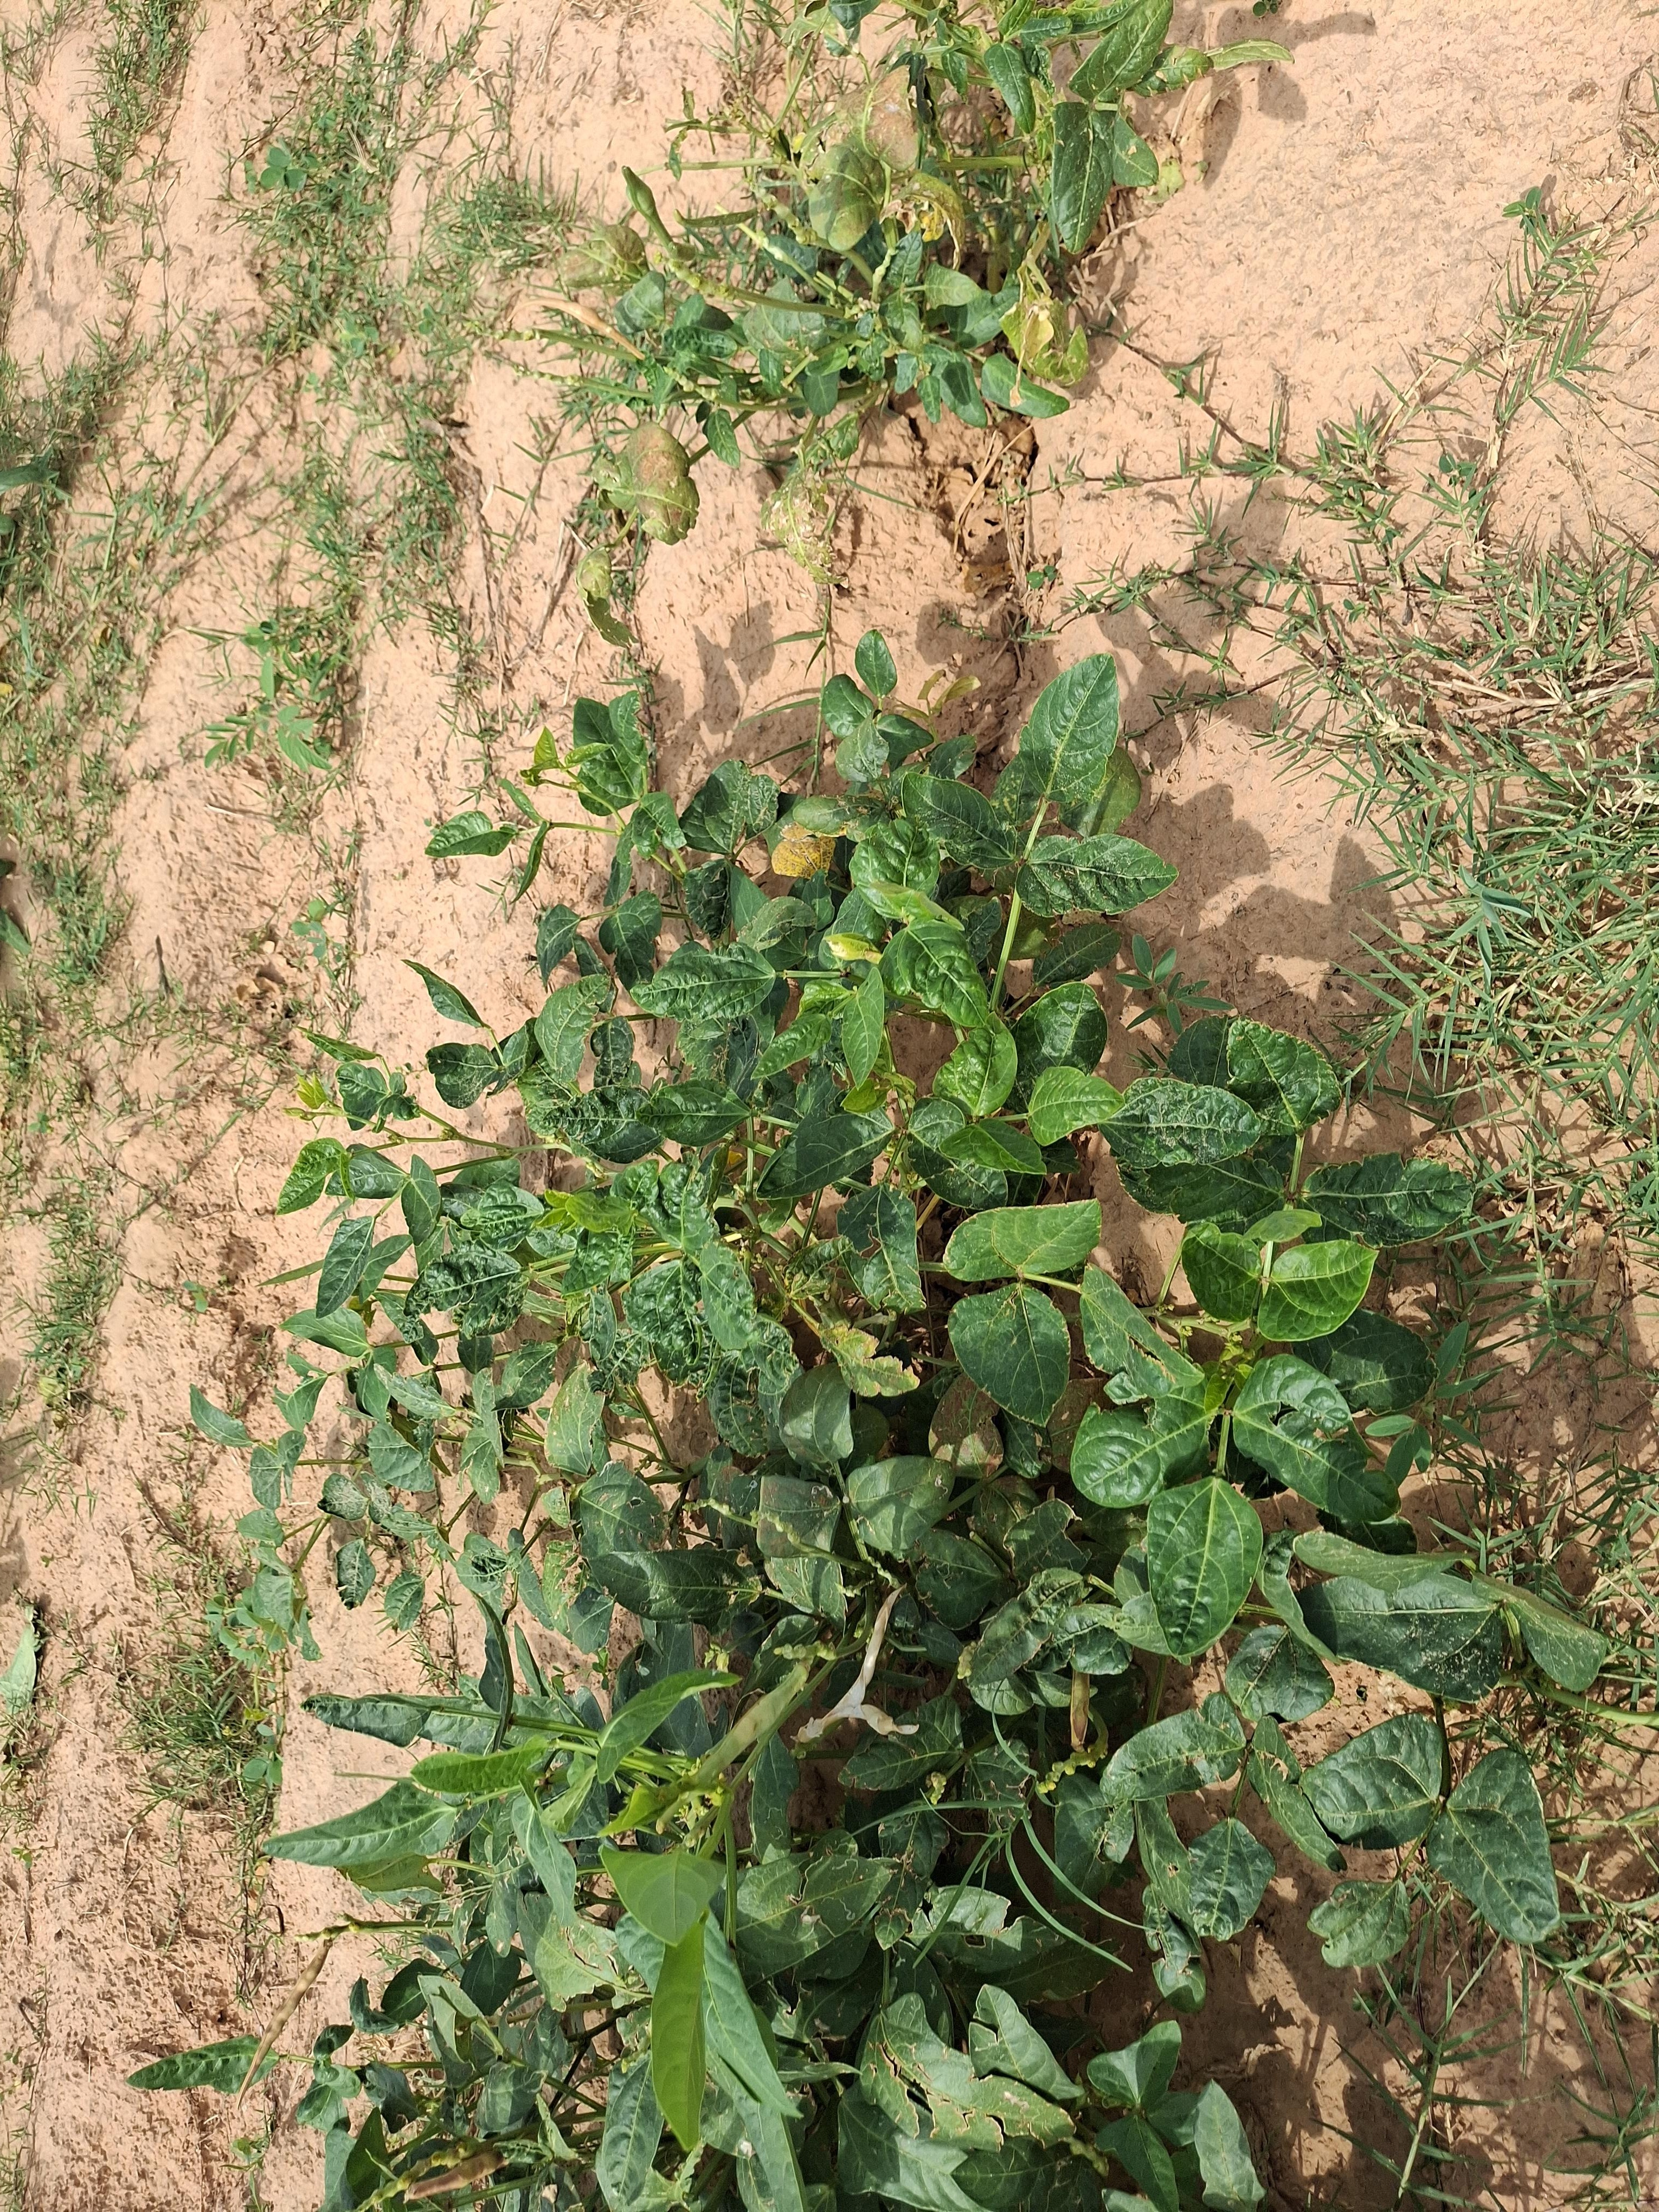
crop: cowpea
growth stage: harvest maturity
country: Nigeria
